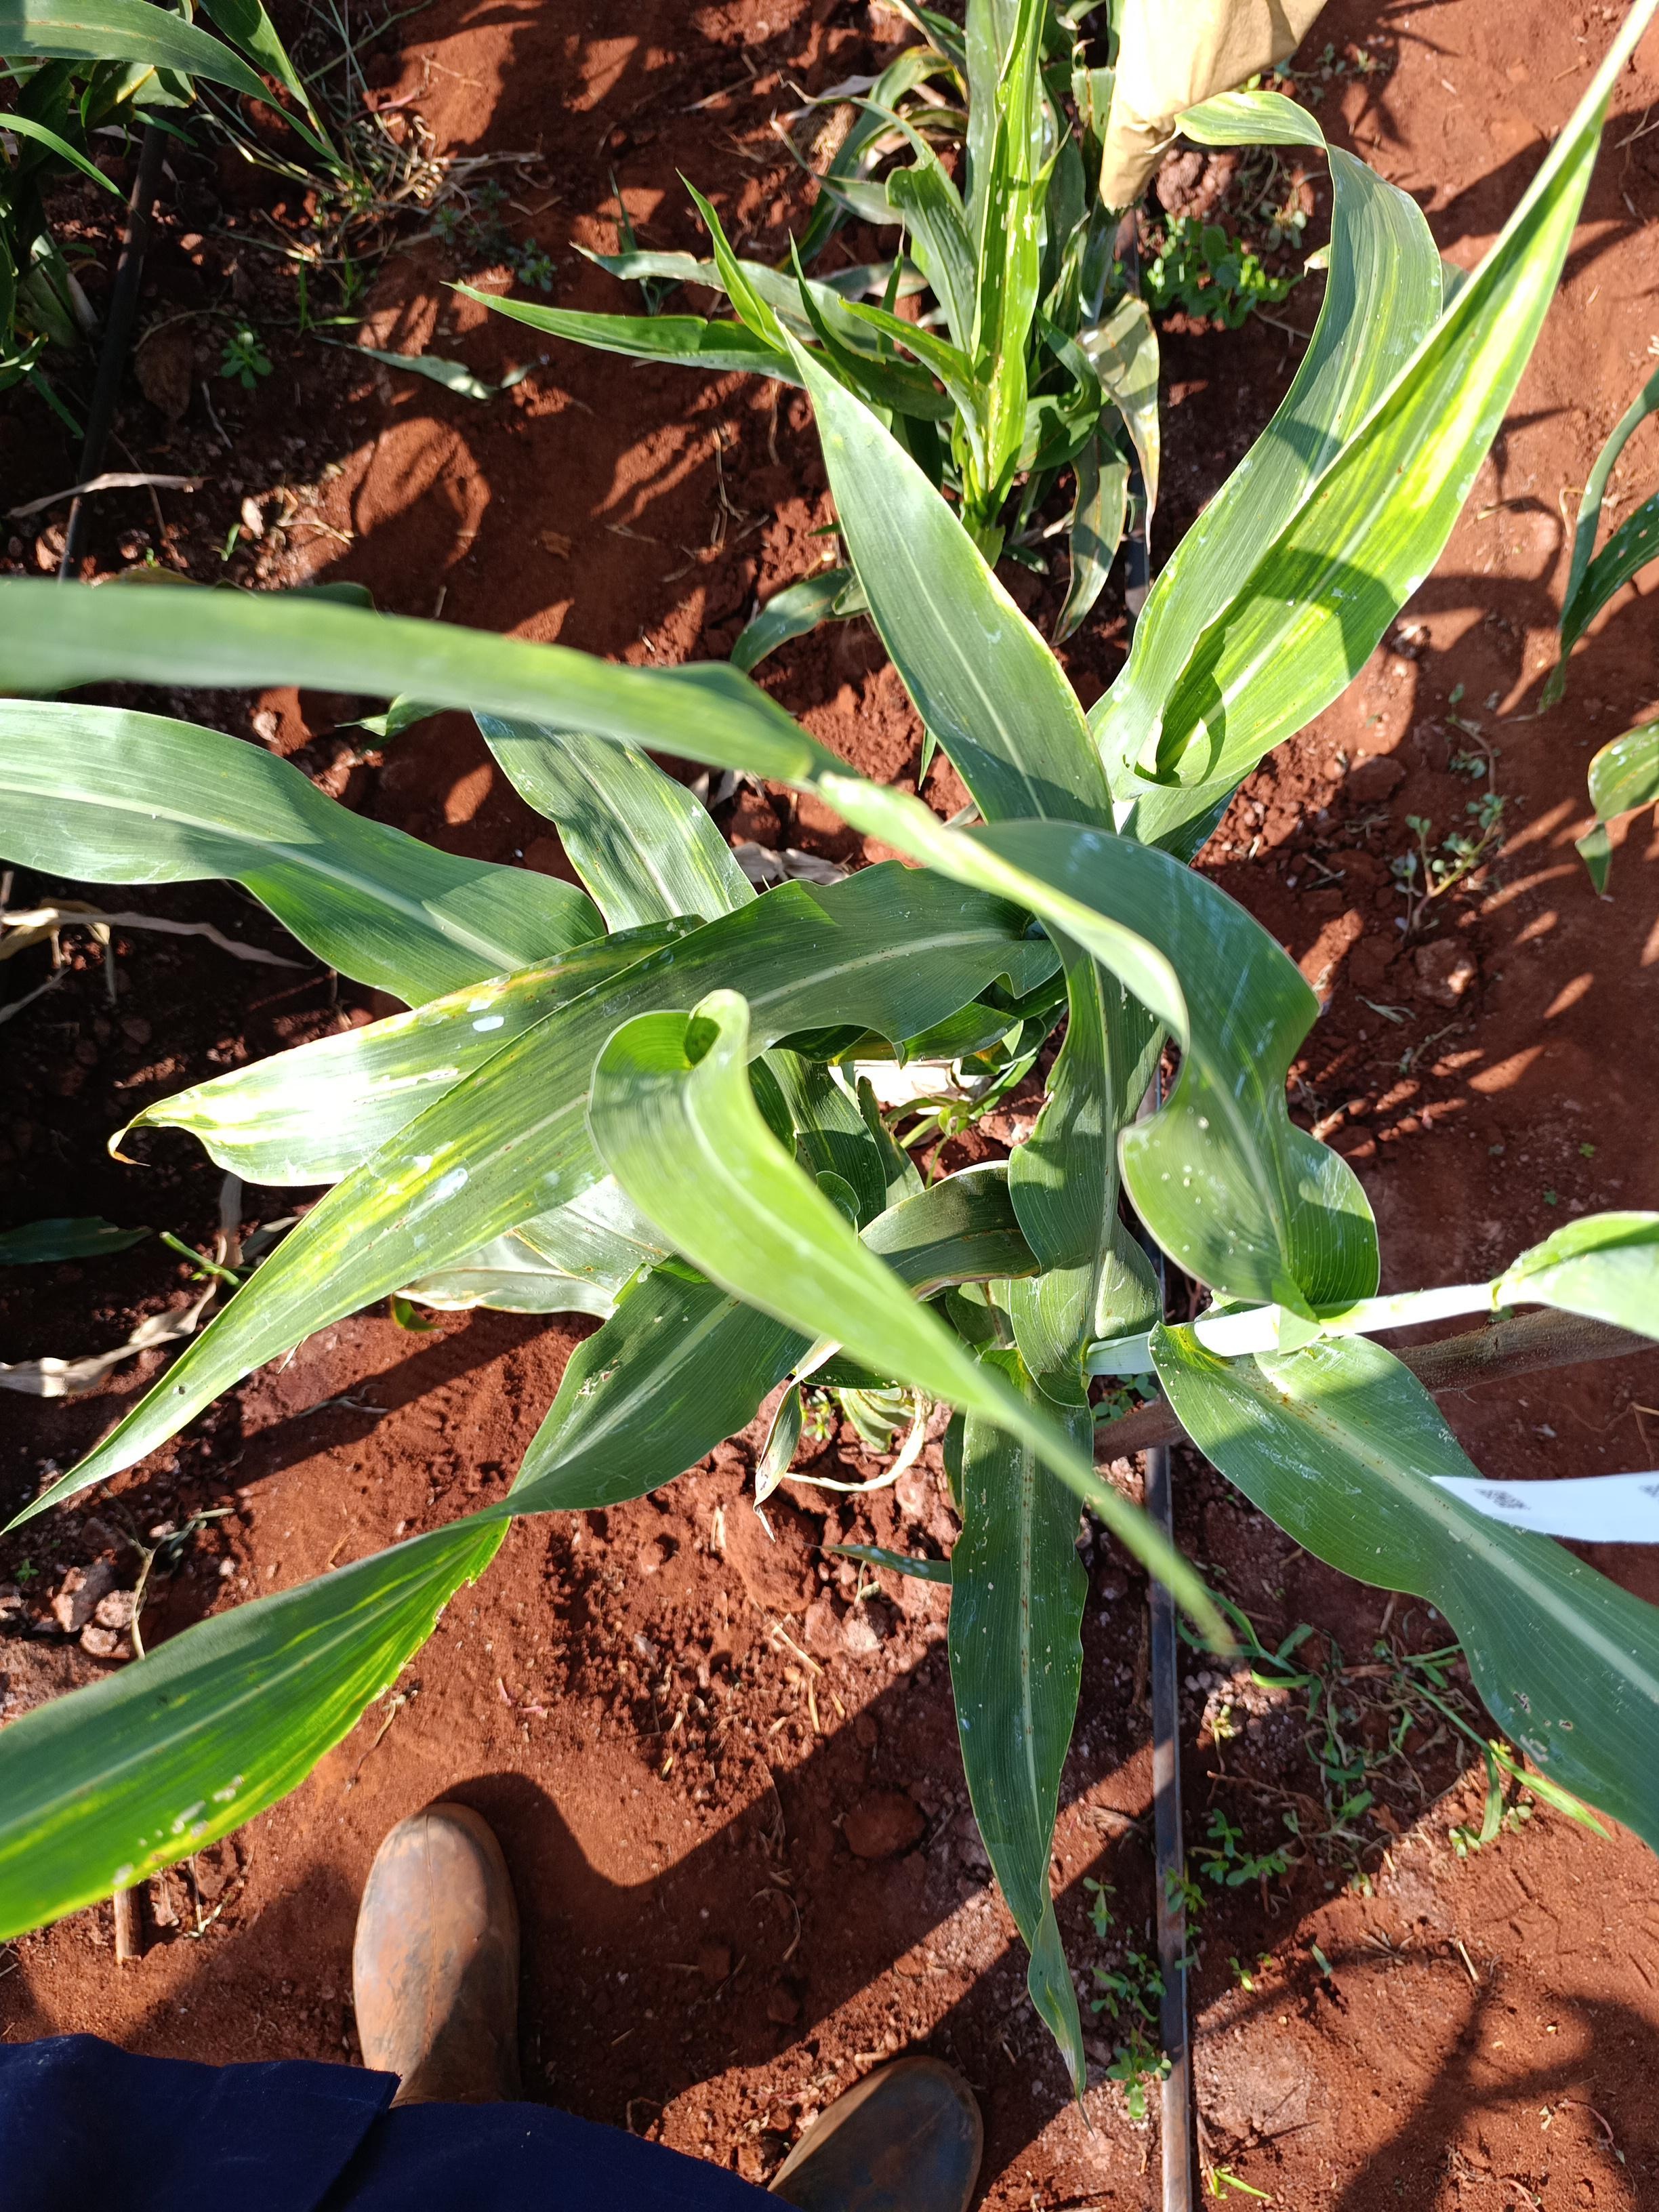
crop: sorghum
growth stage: heading tuber
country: Kenya
